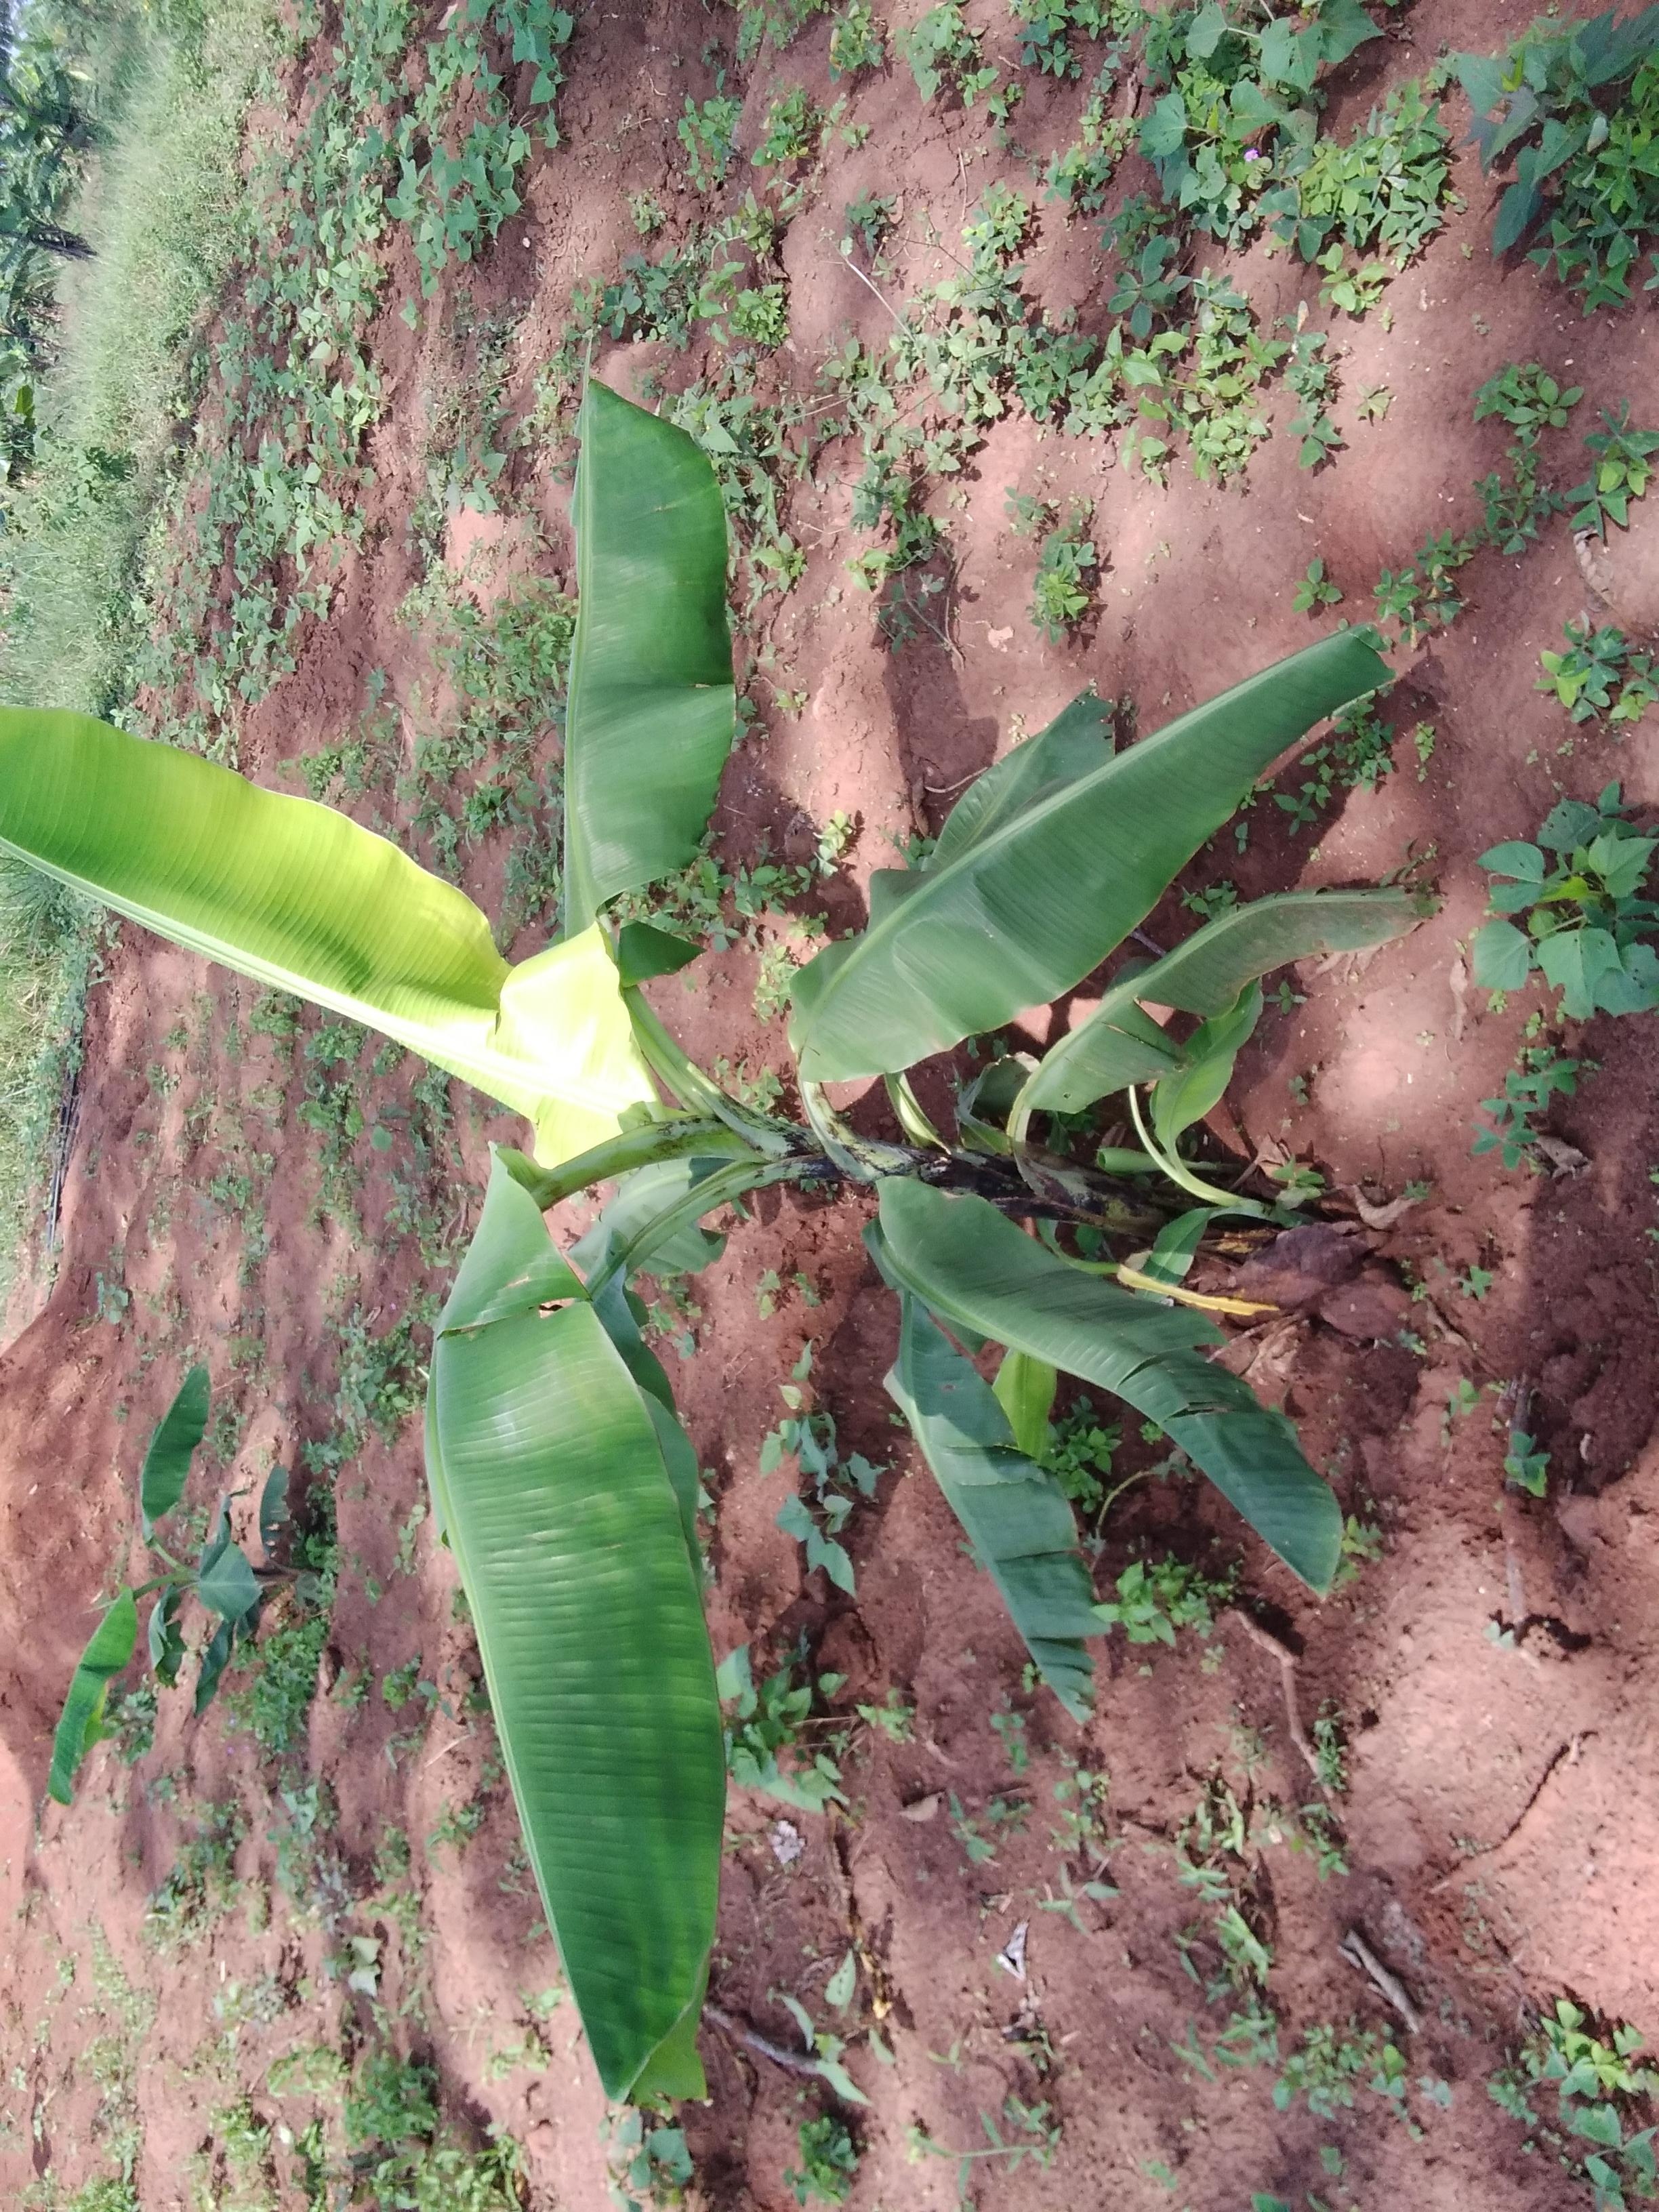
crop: banana
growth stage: vegetative
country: Uganda
